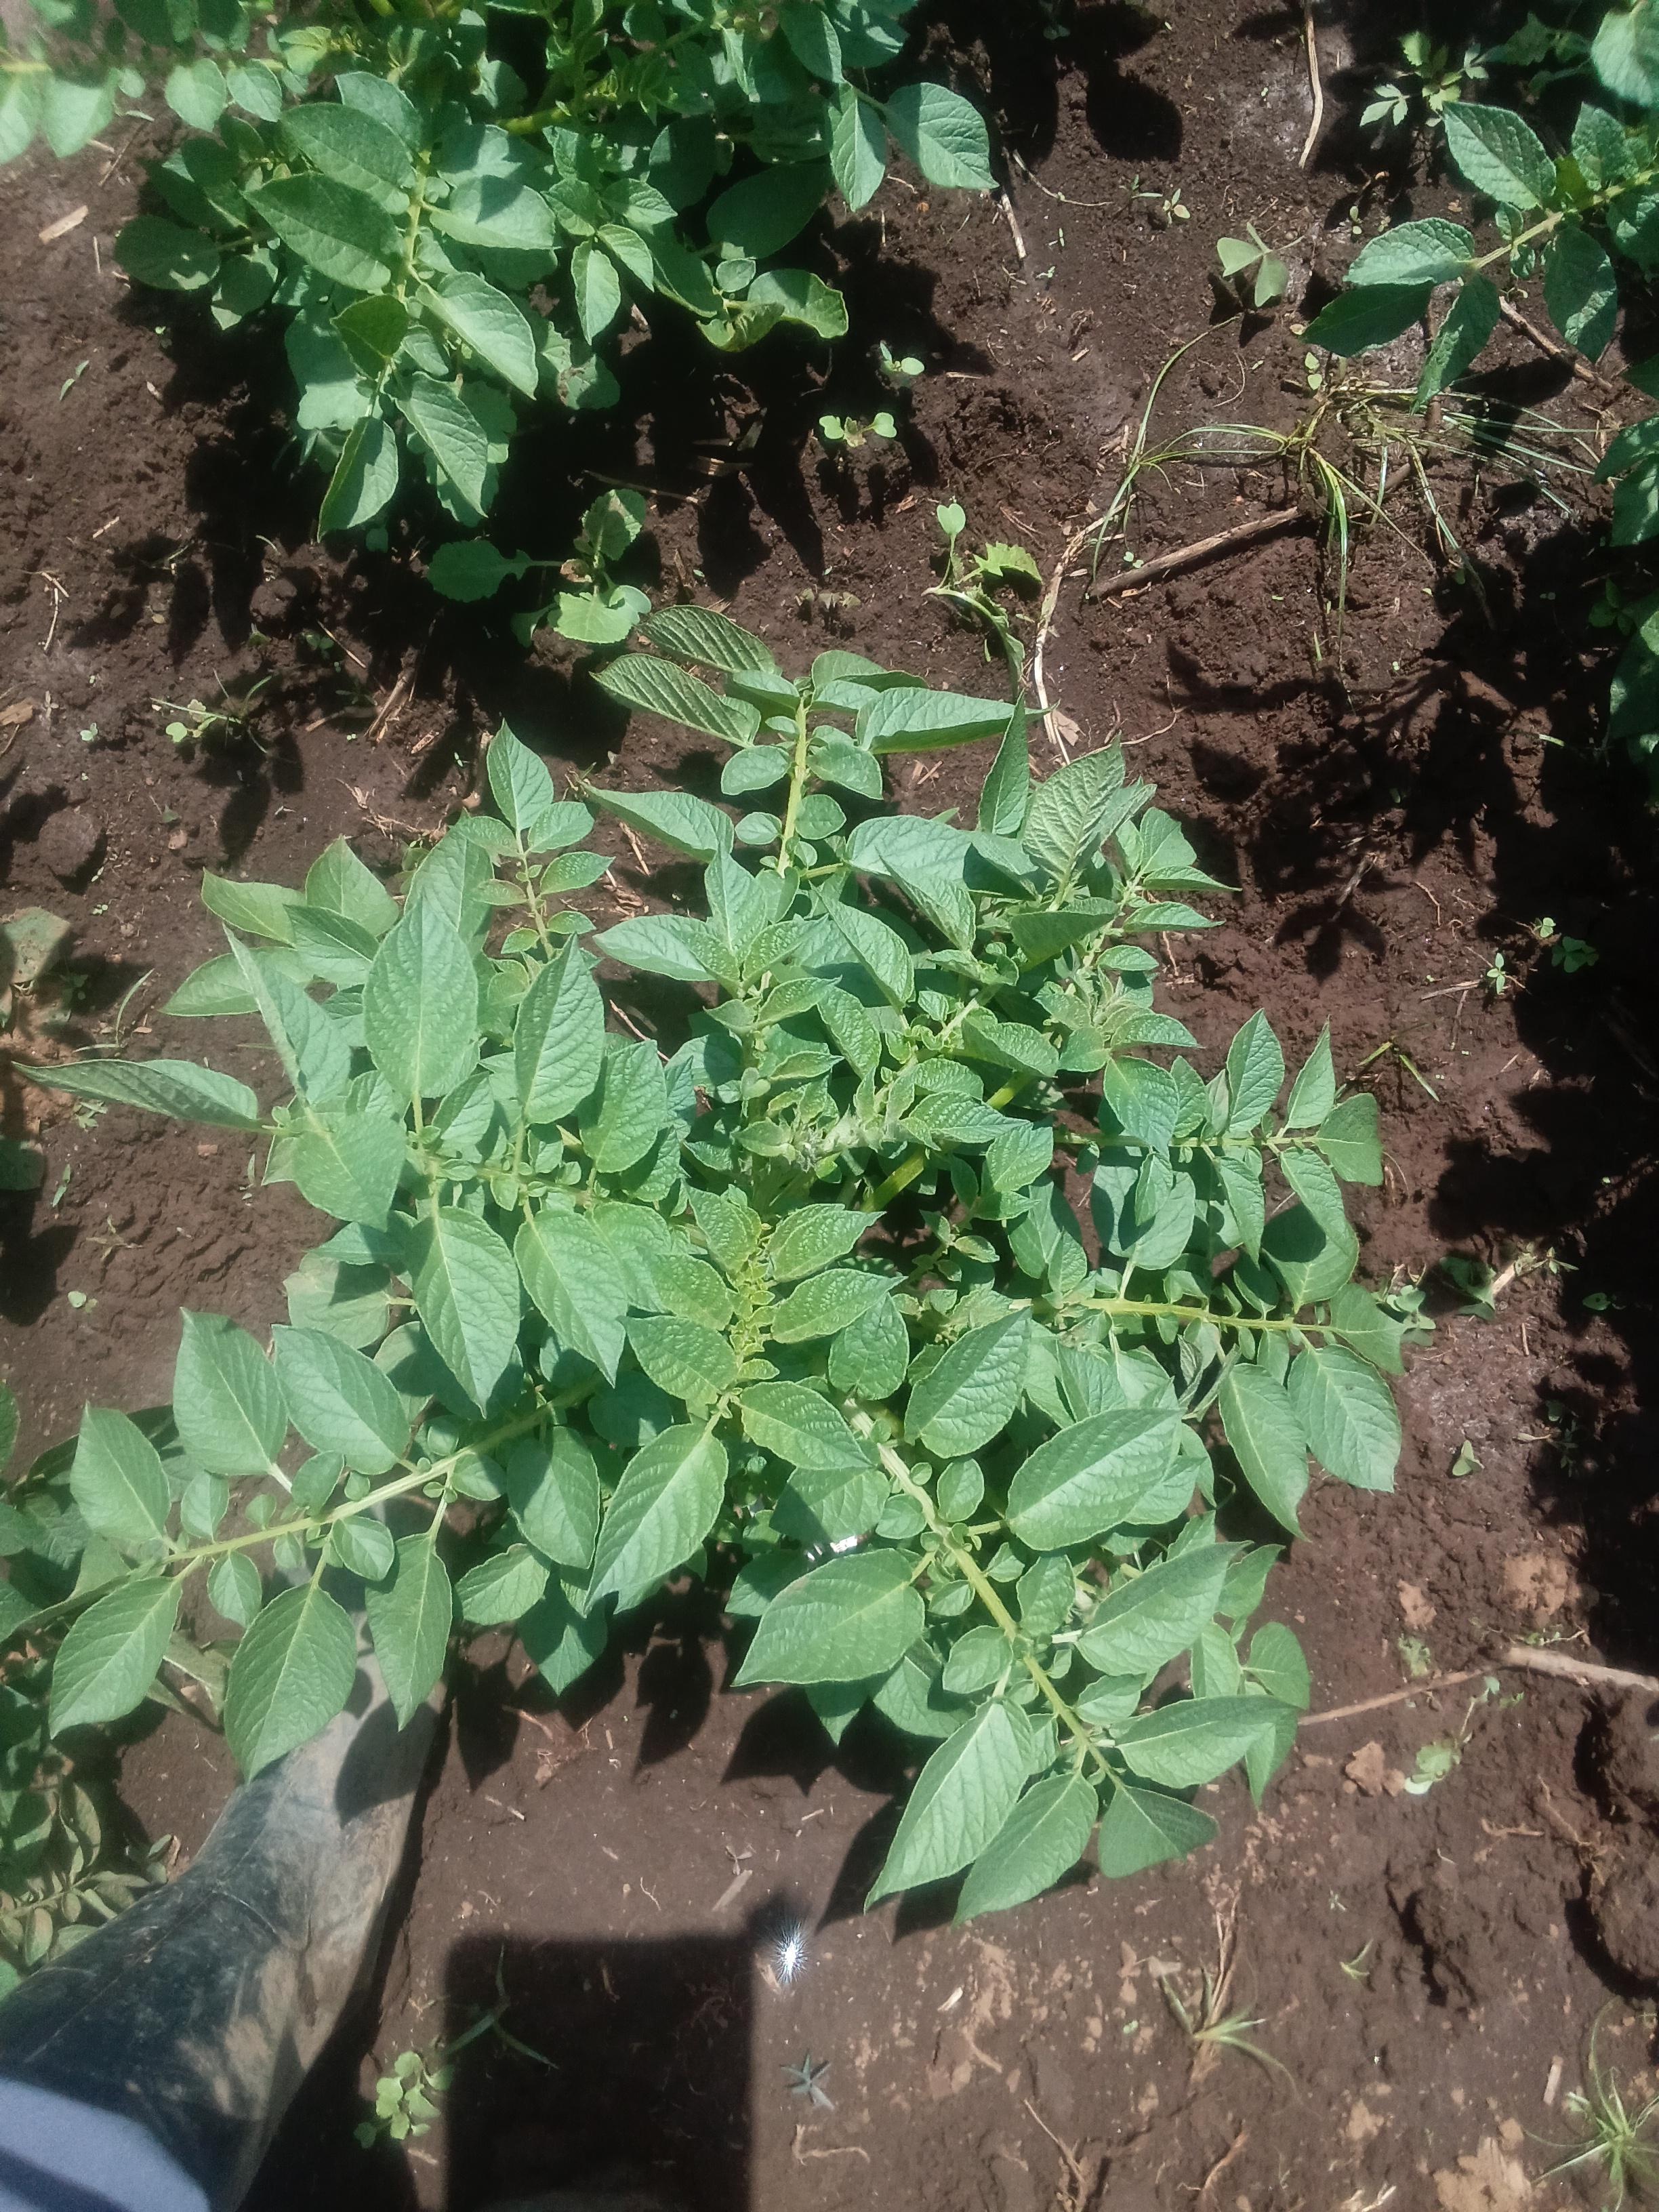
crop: potato
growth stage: vegetative
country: Kenya
